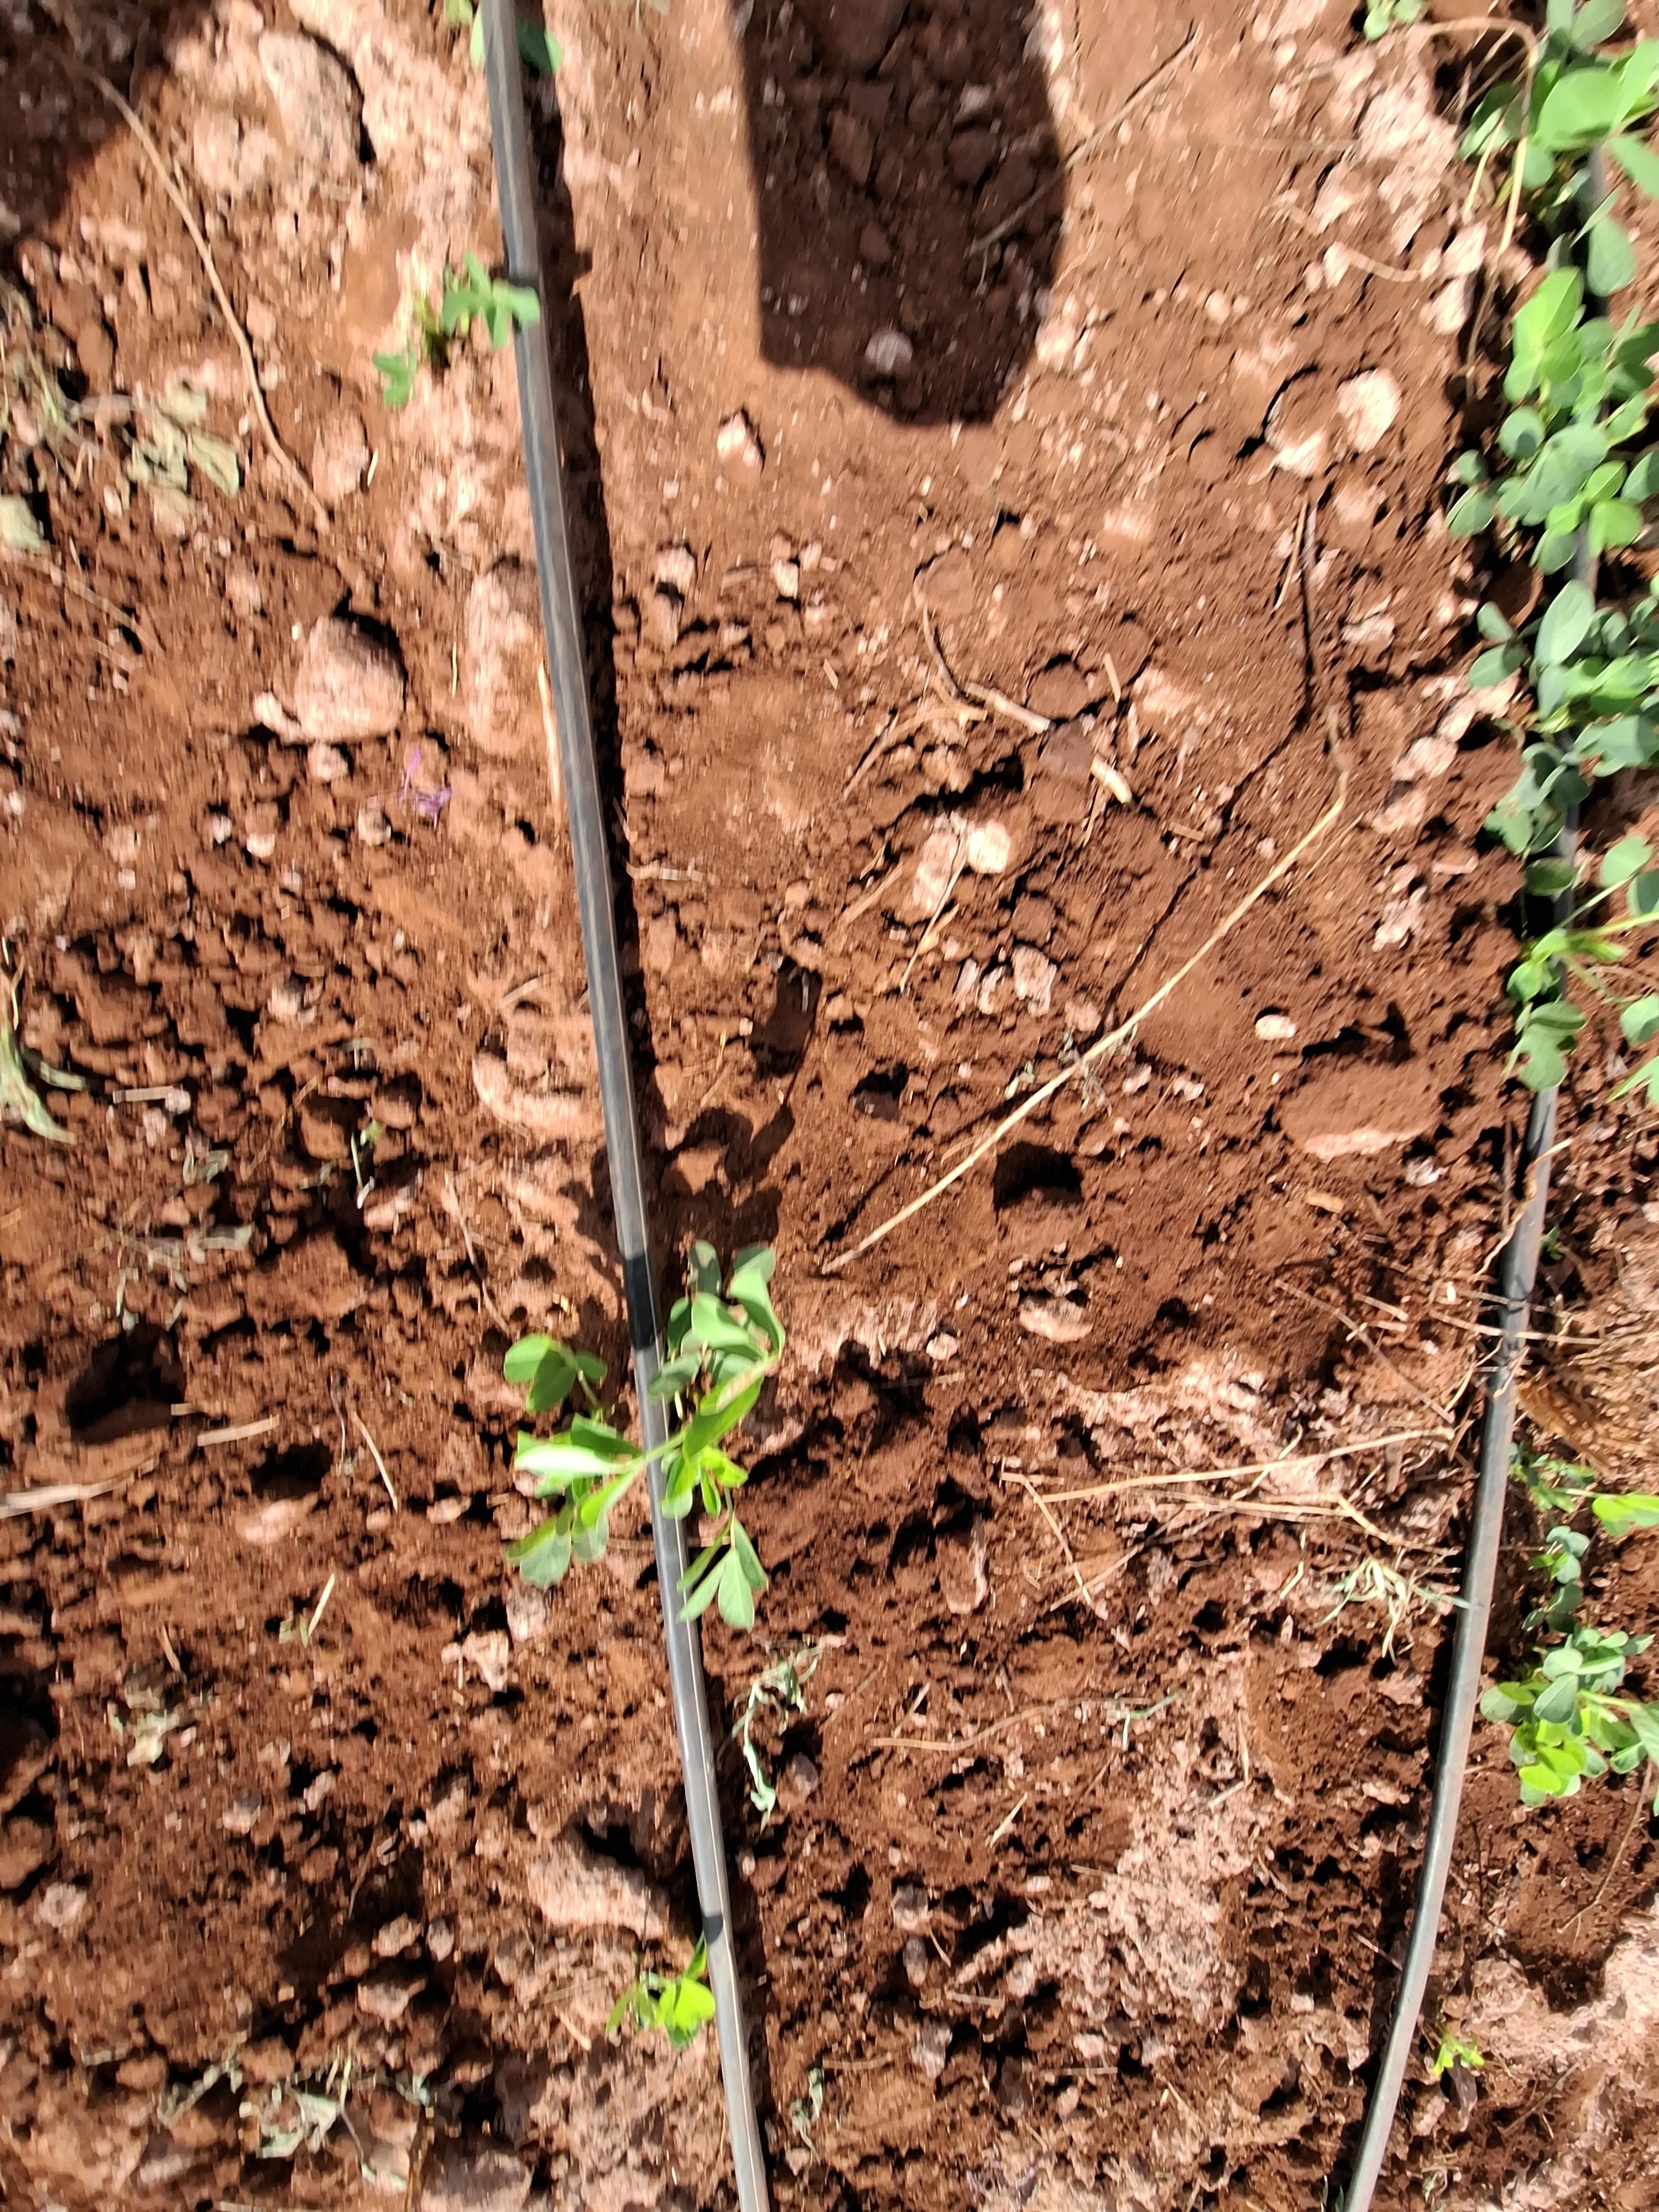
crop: groundnut
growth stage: vegetative
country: Kenya
